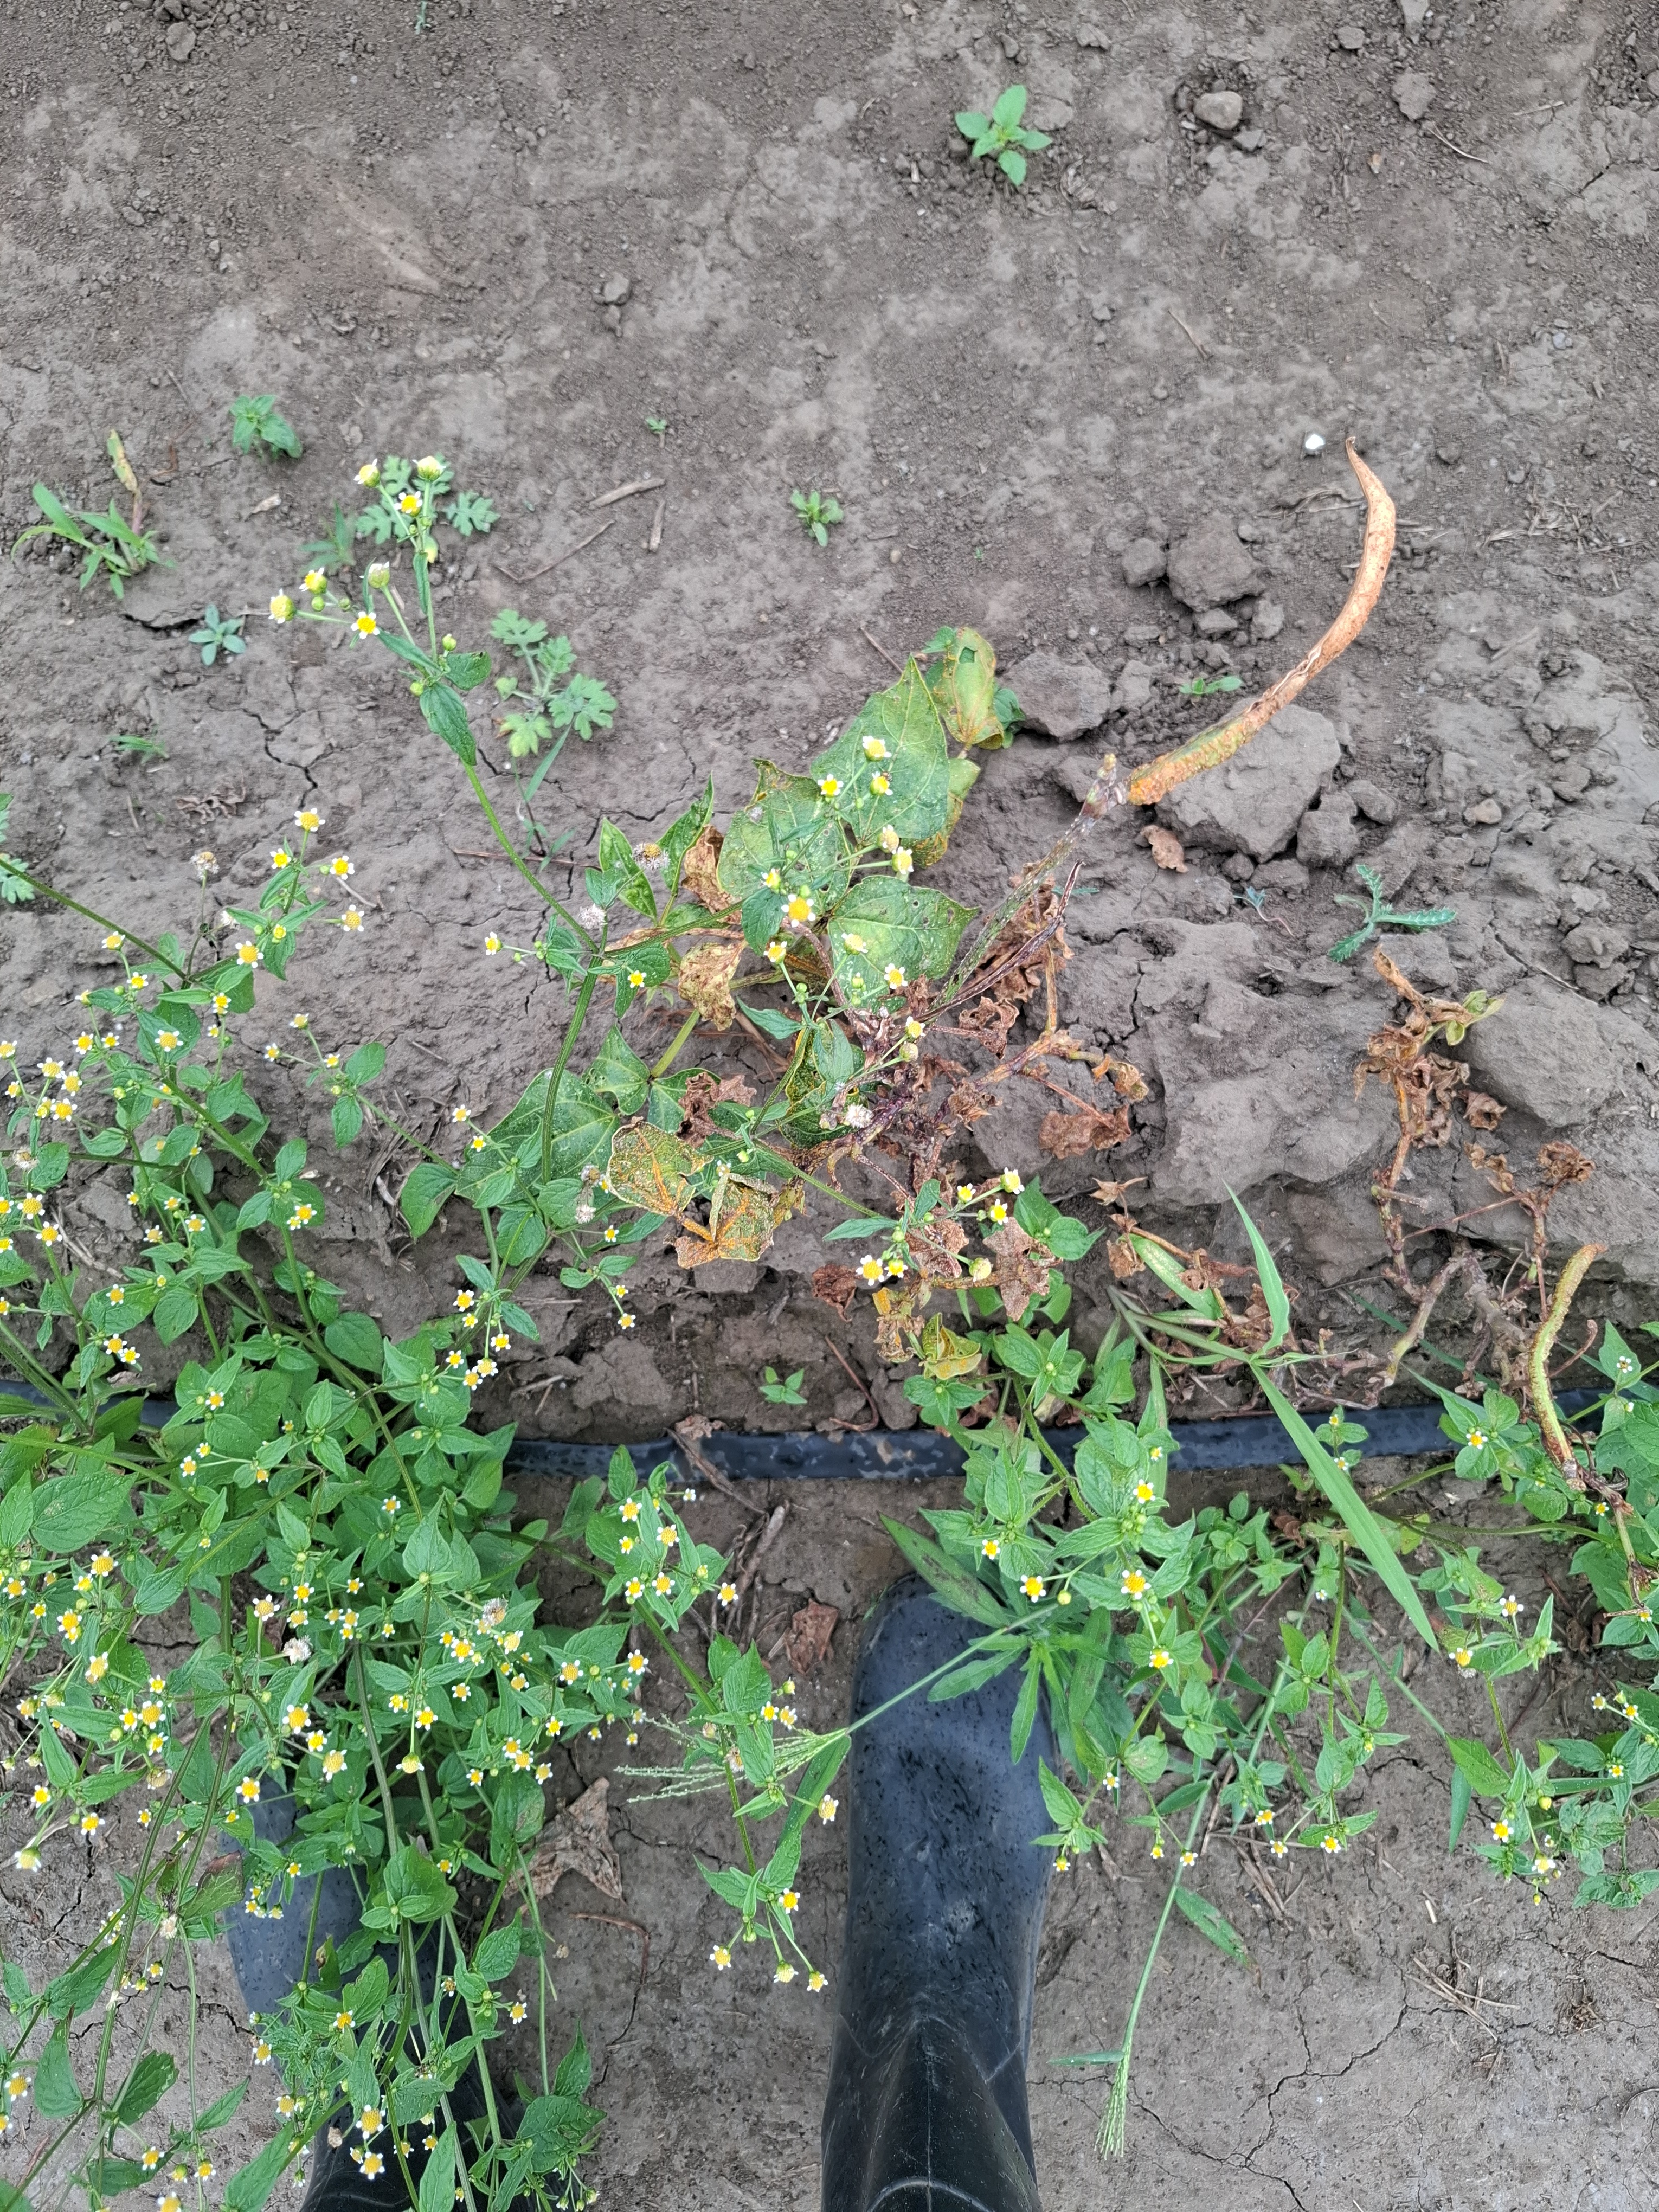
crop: cowpea
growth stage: development pod
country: Tanzania
